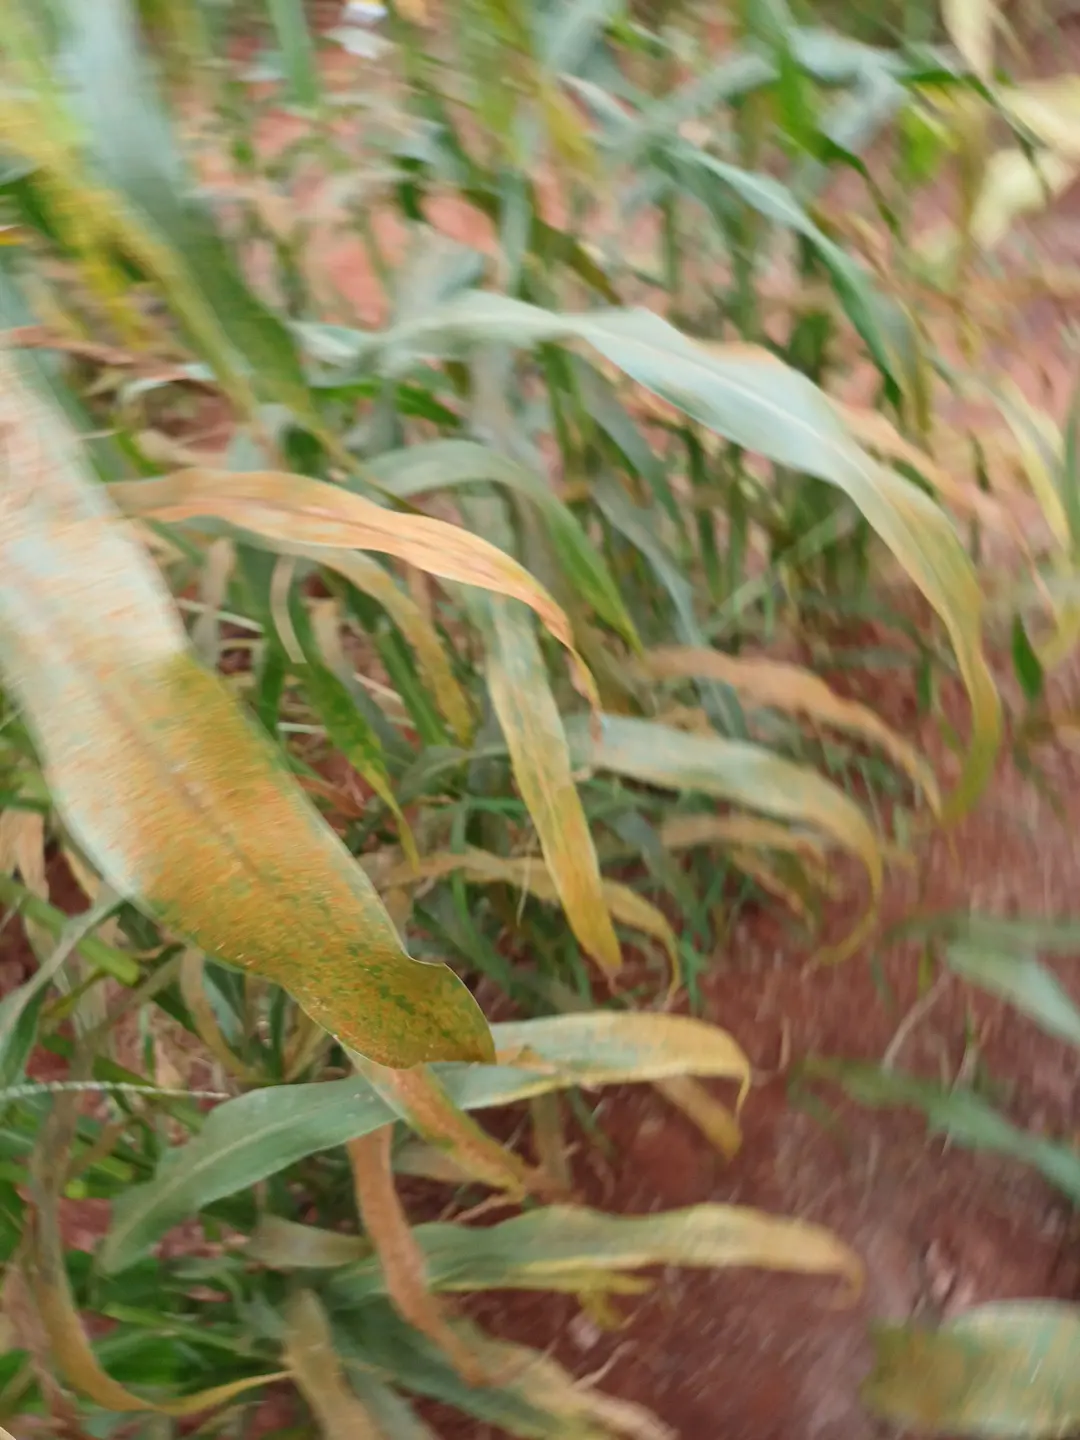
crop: pearl millet
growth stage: filling grain
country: Kenya
